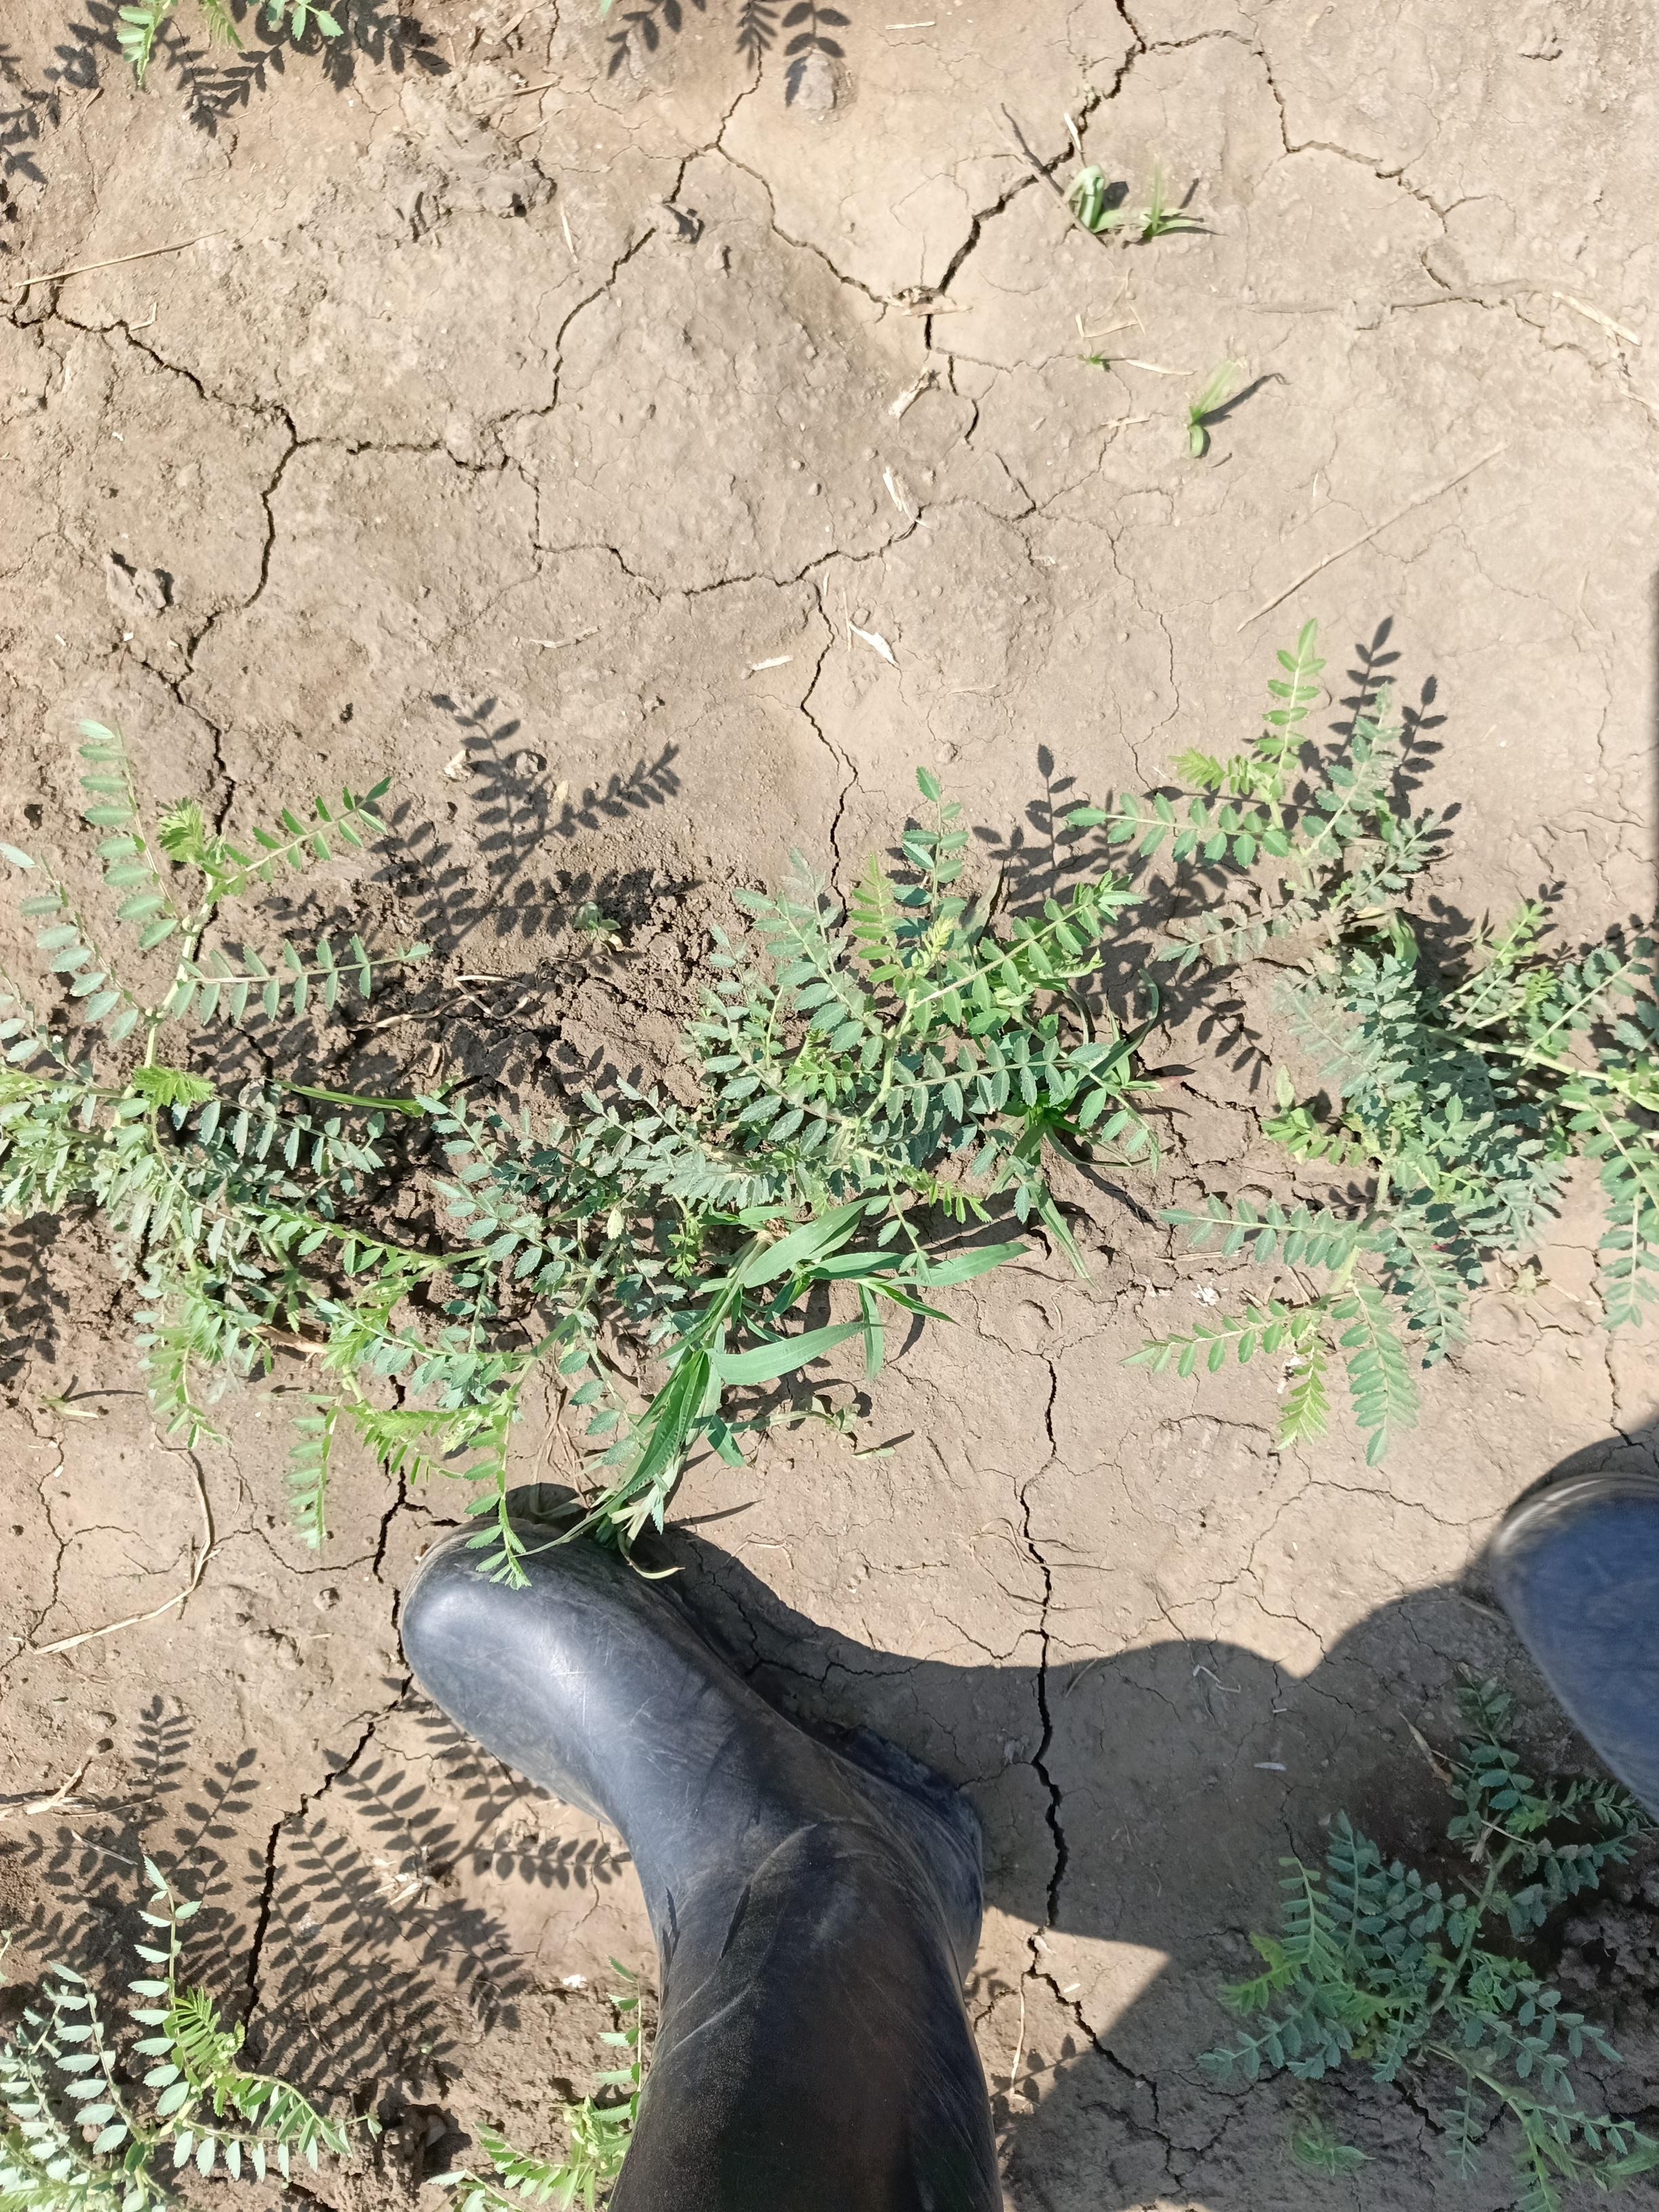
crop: chickpea
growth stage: vegetative
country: Tanzania
